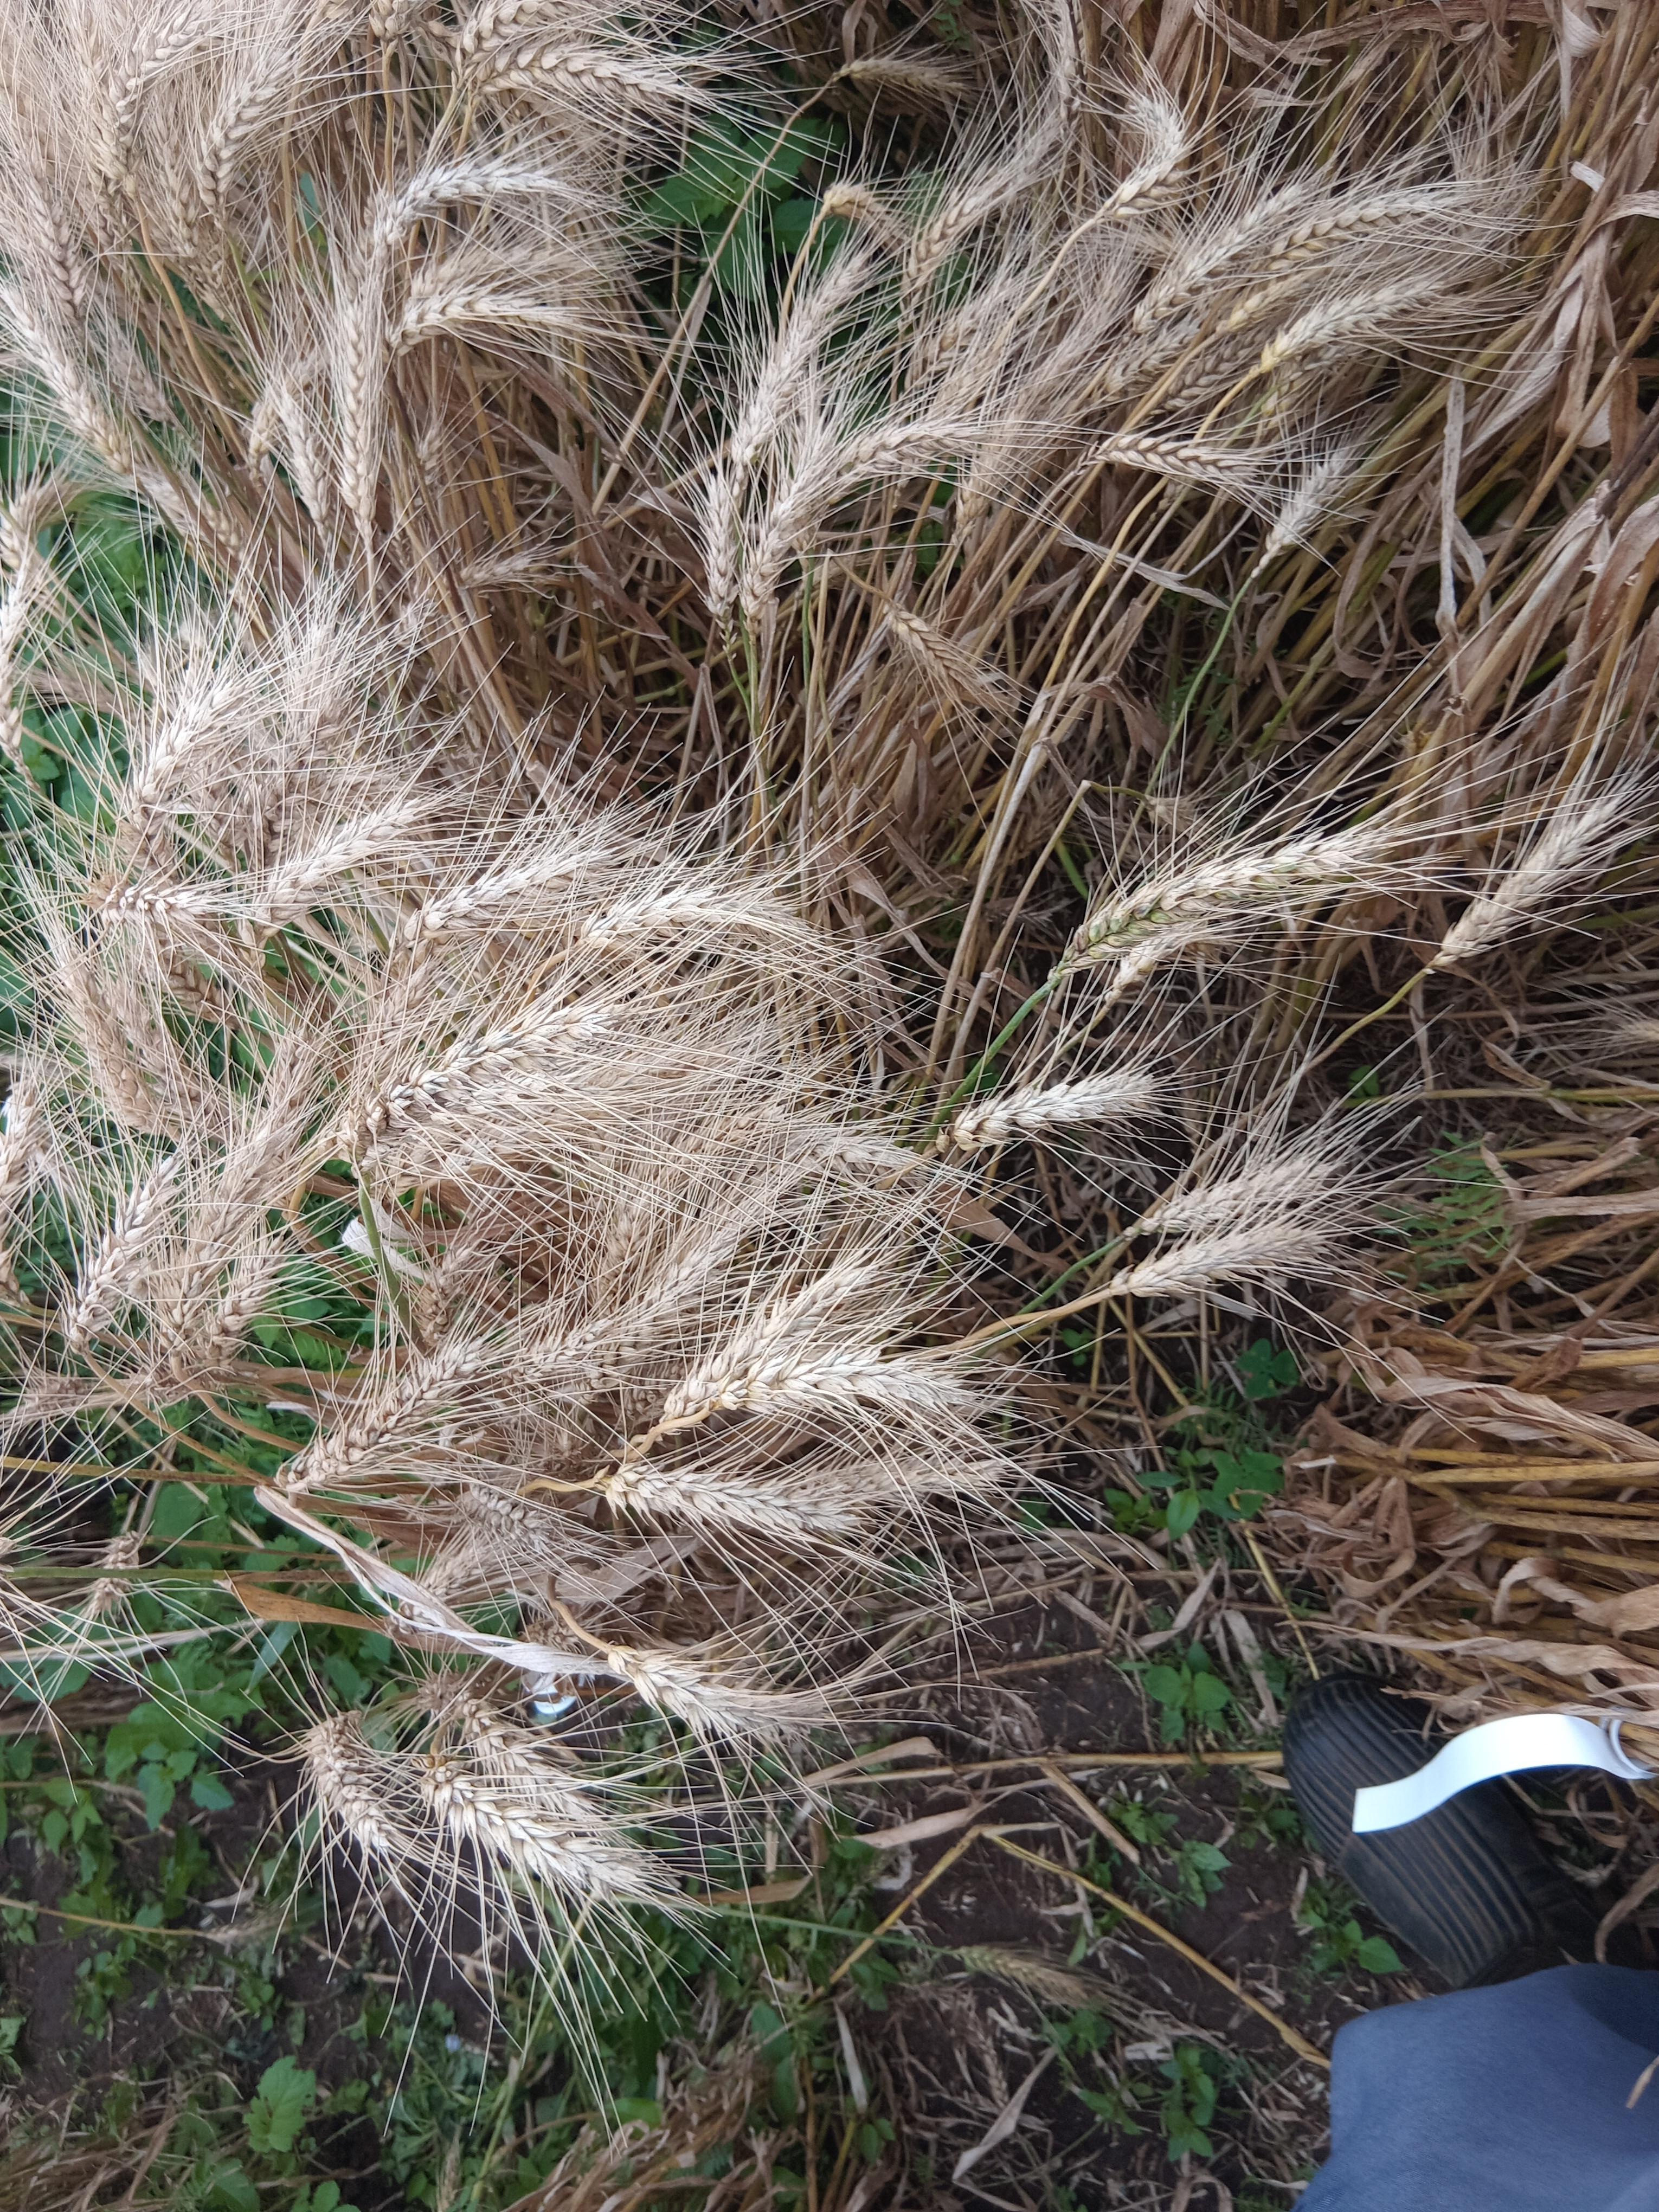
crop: wheat
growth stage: maturity
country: Kenya
